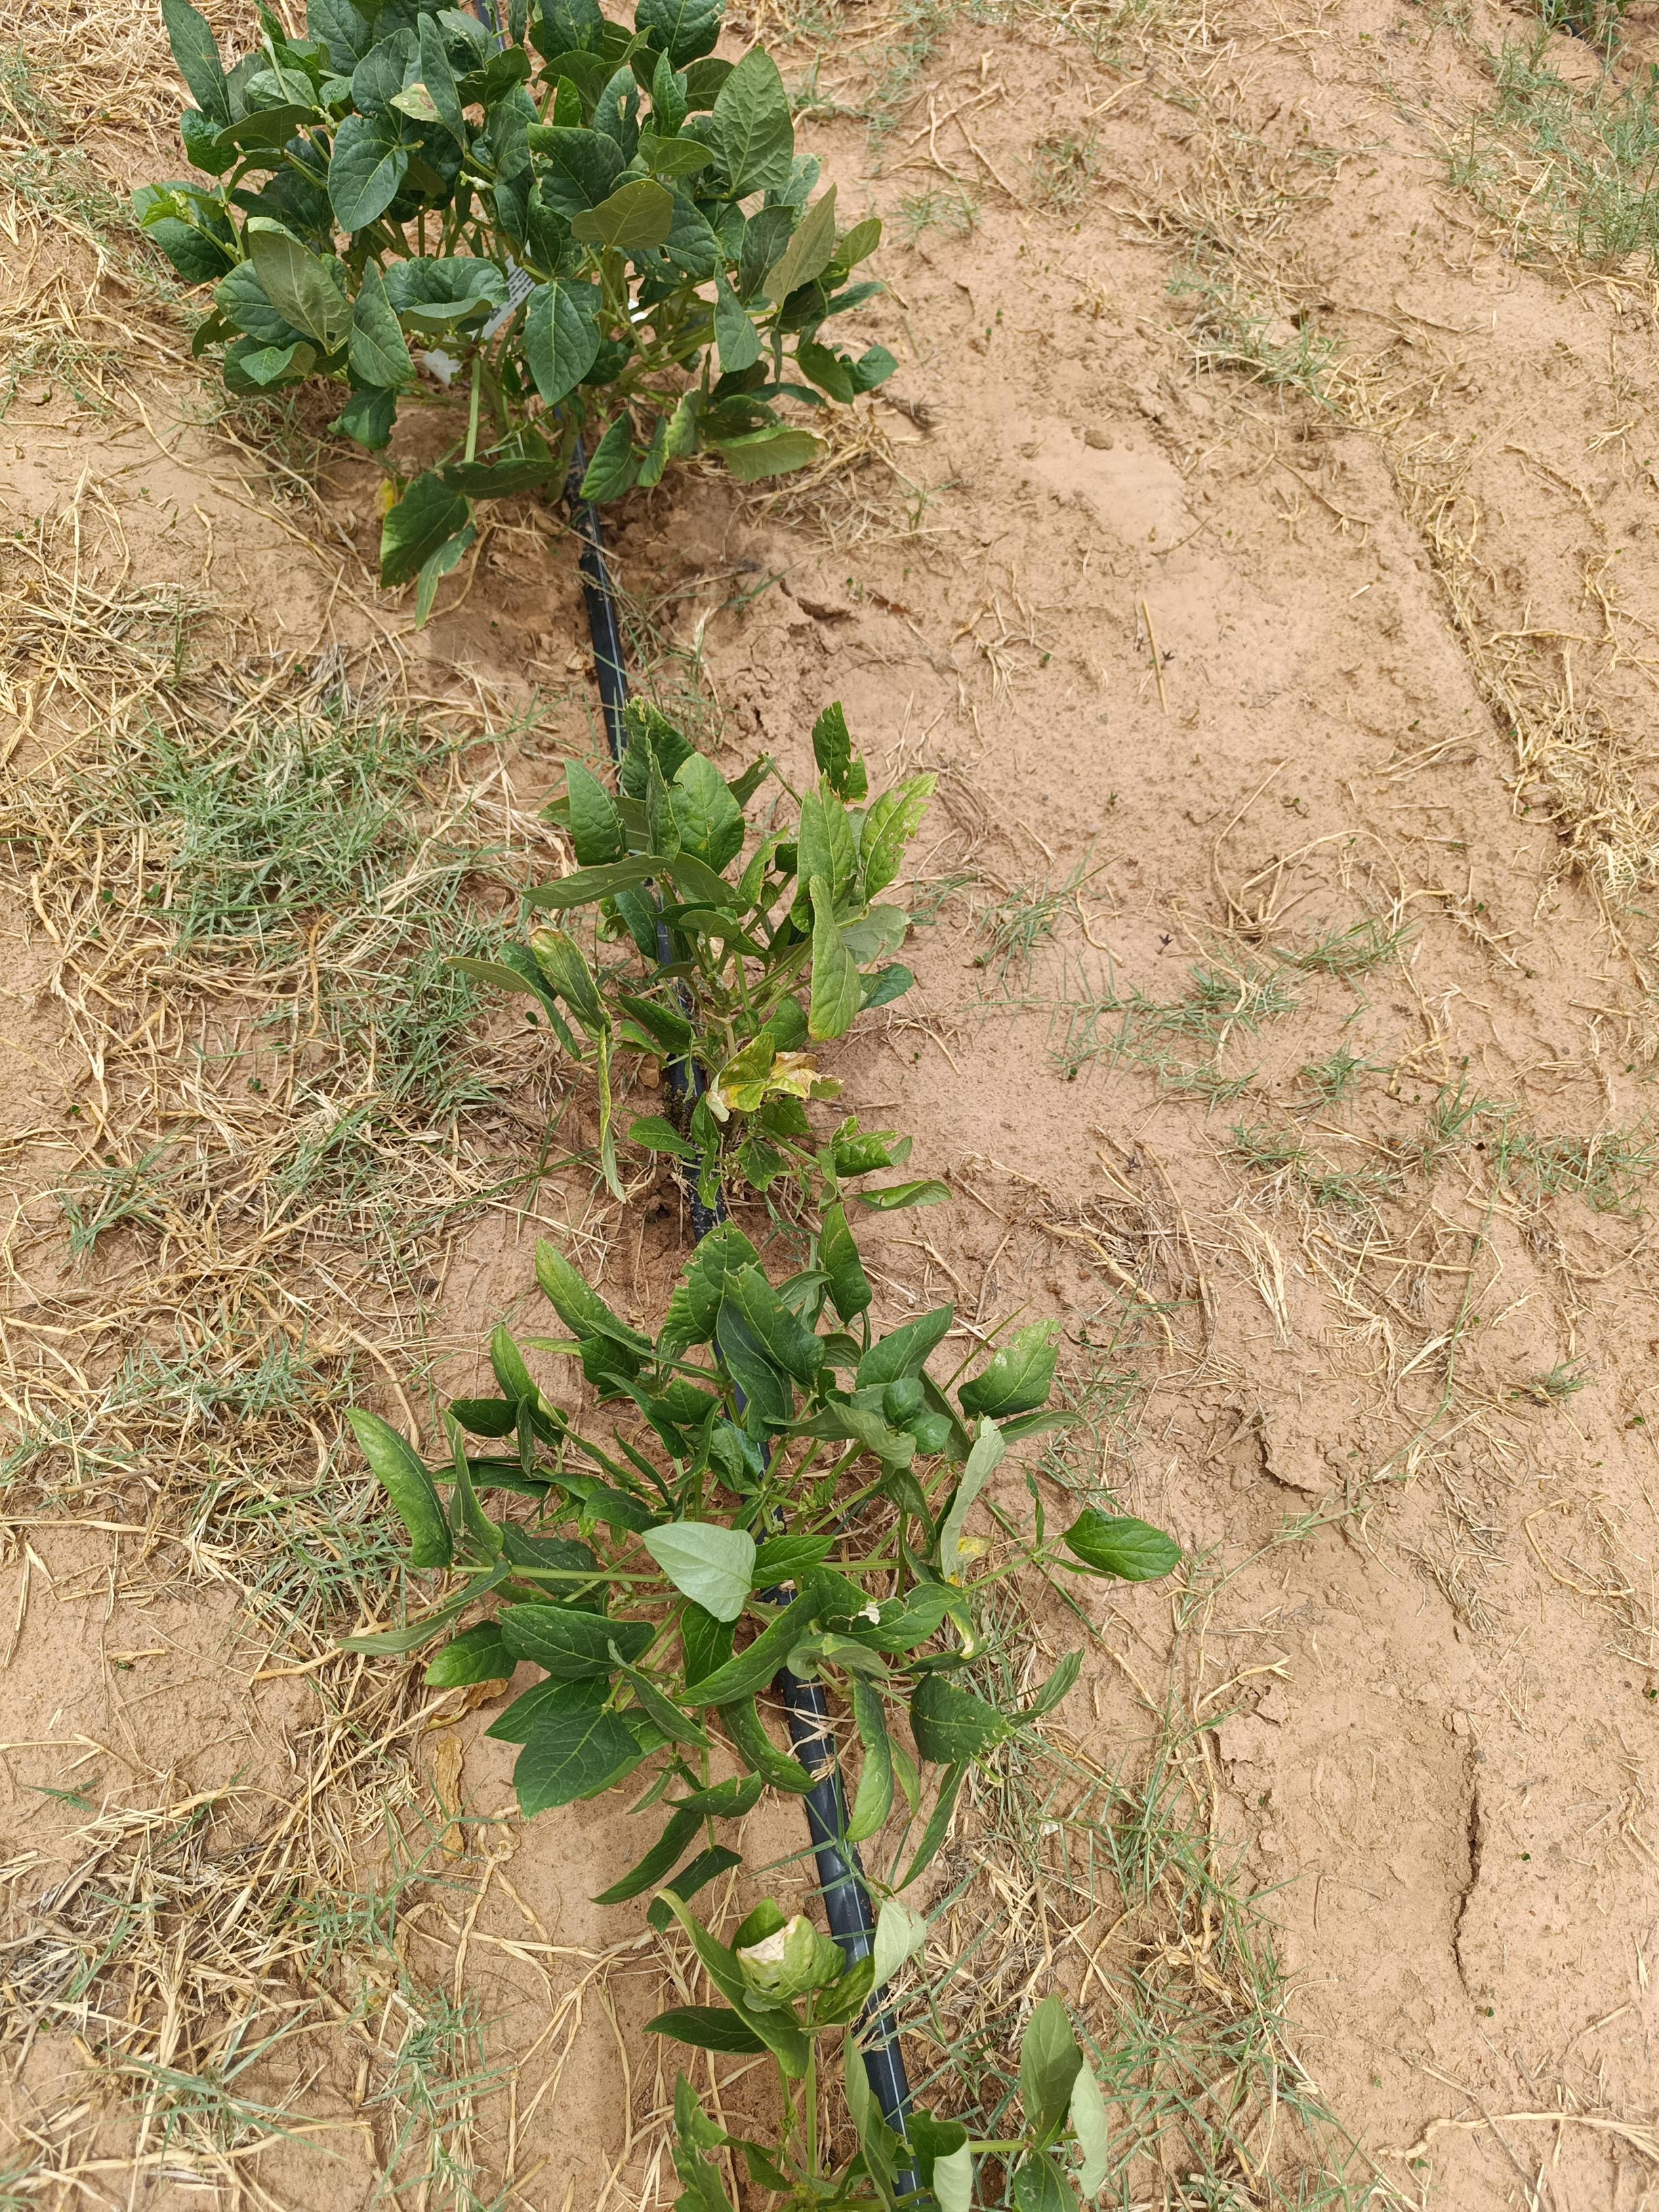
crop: cowpea
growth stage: flowering
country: Nigeria
